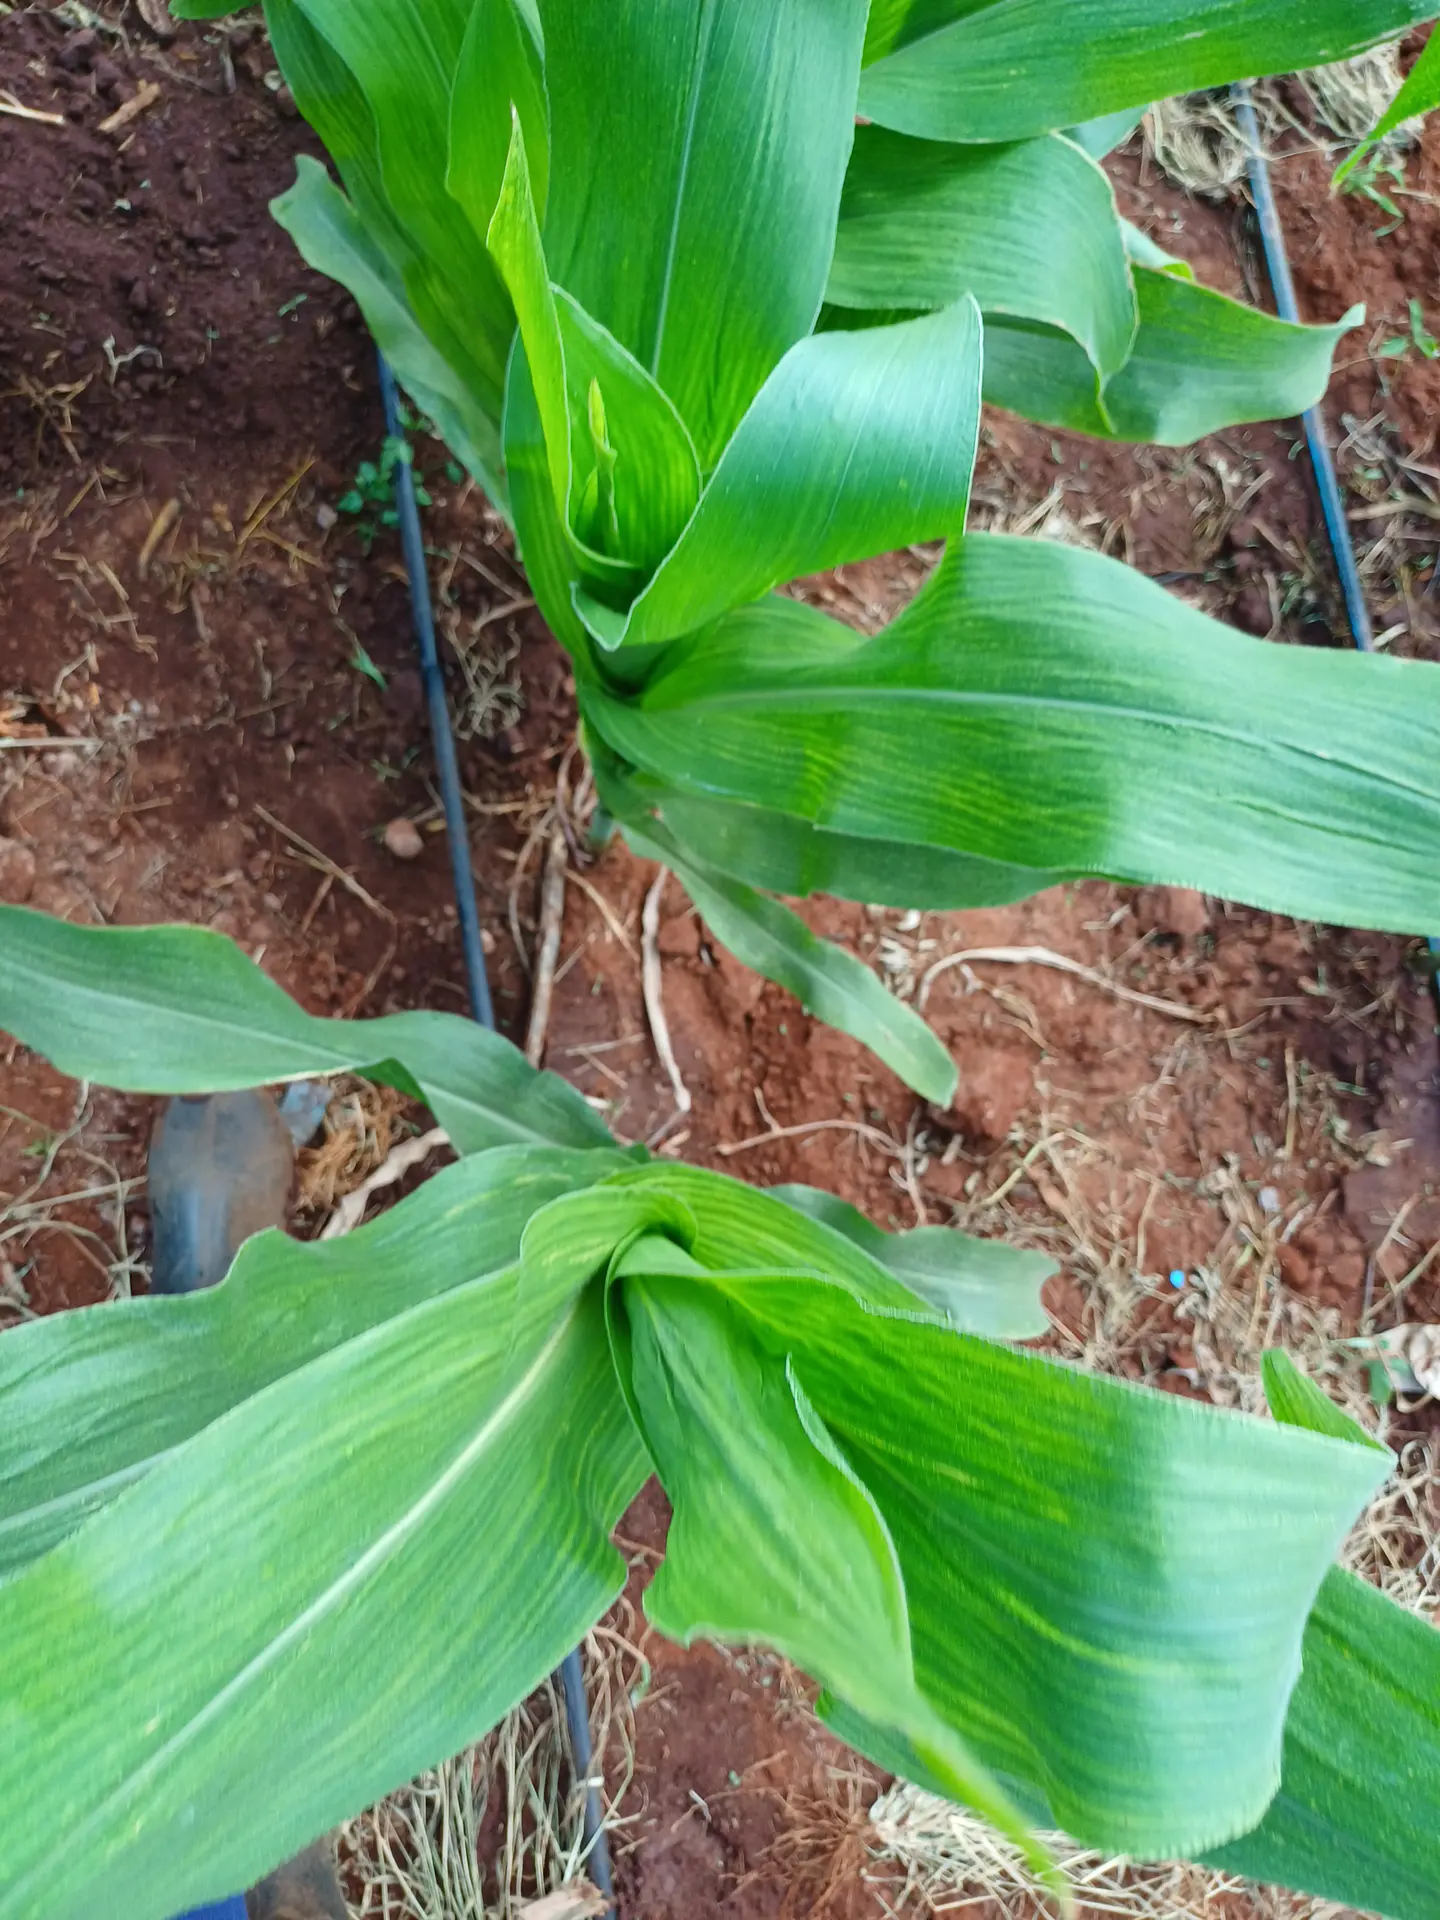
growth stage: vegetative
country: Kenya
